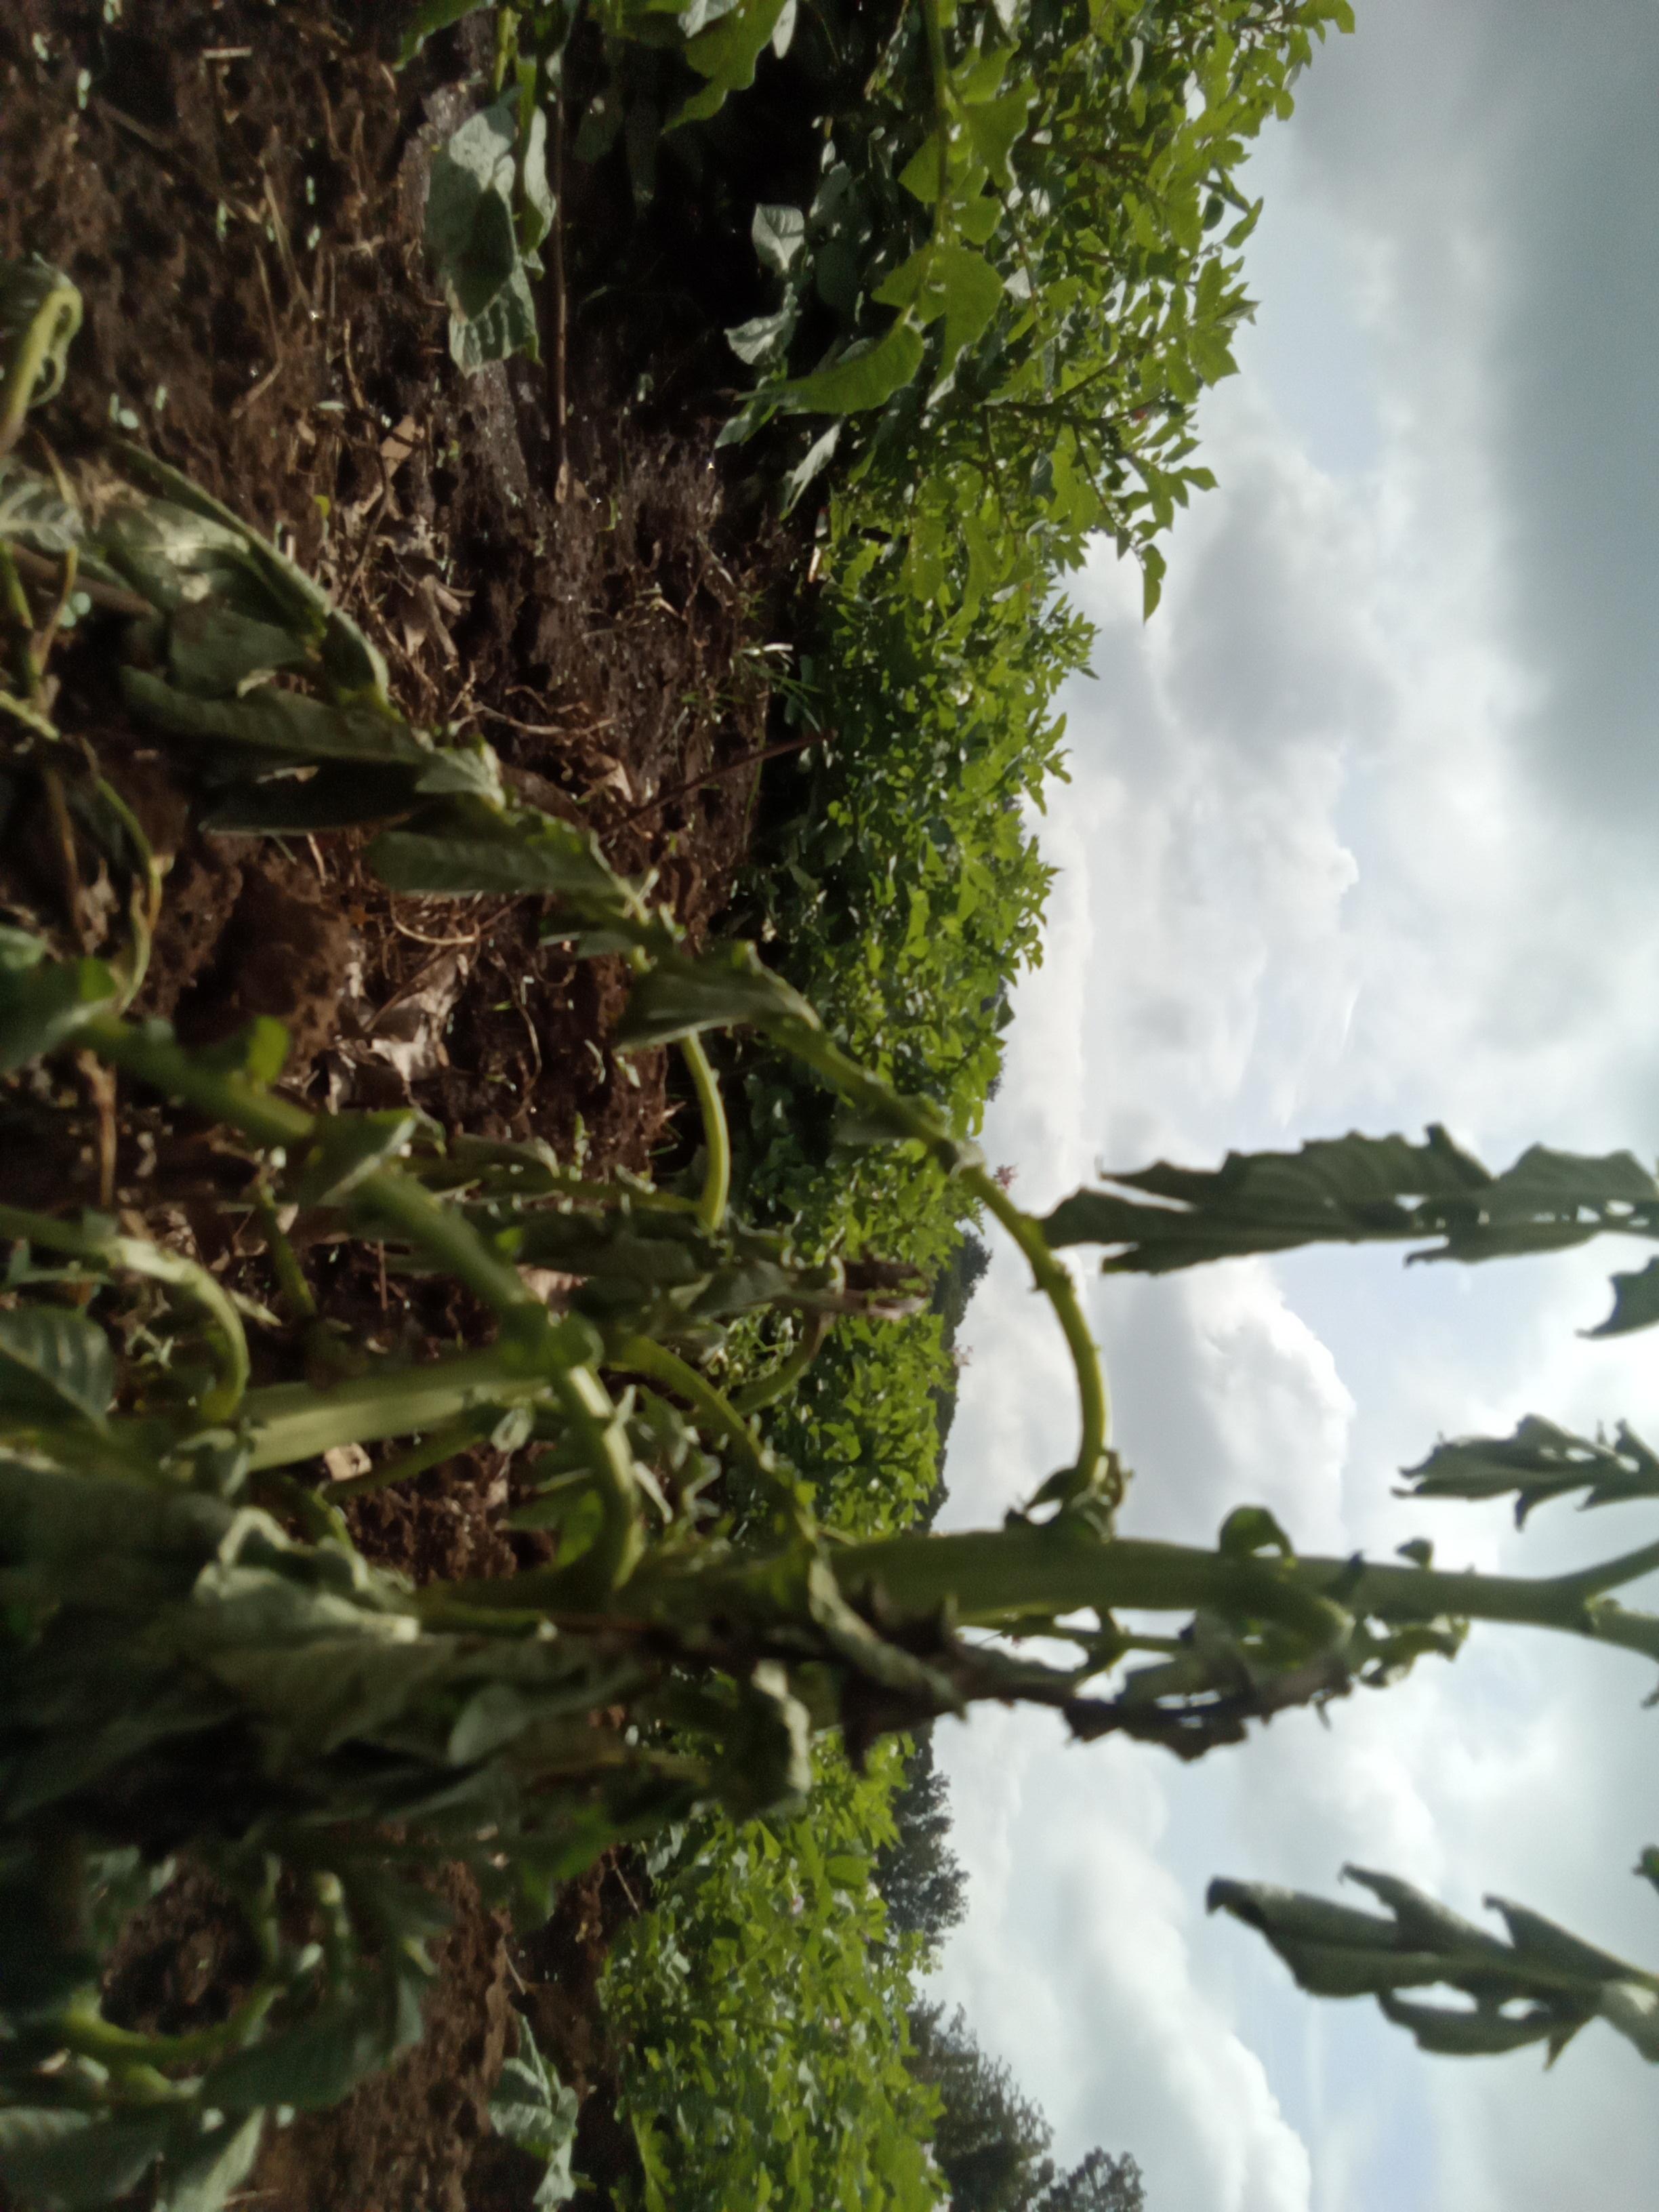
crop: potato
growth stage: vegetative
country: Kenya
